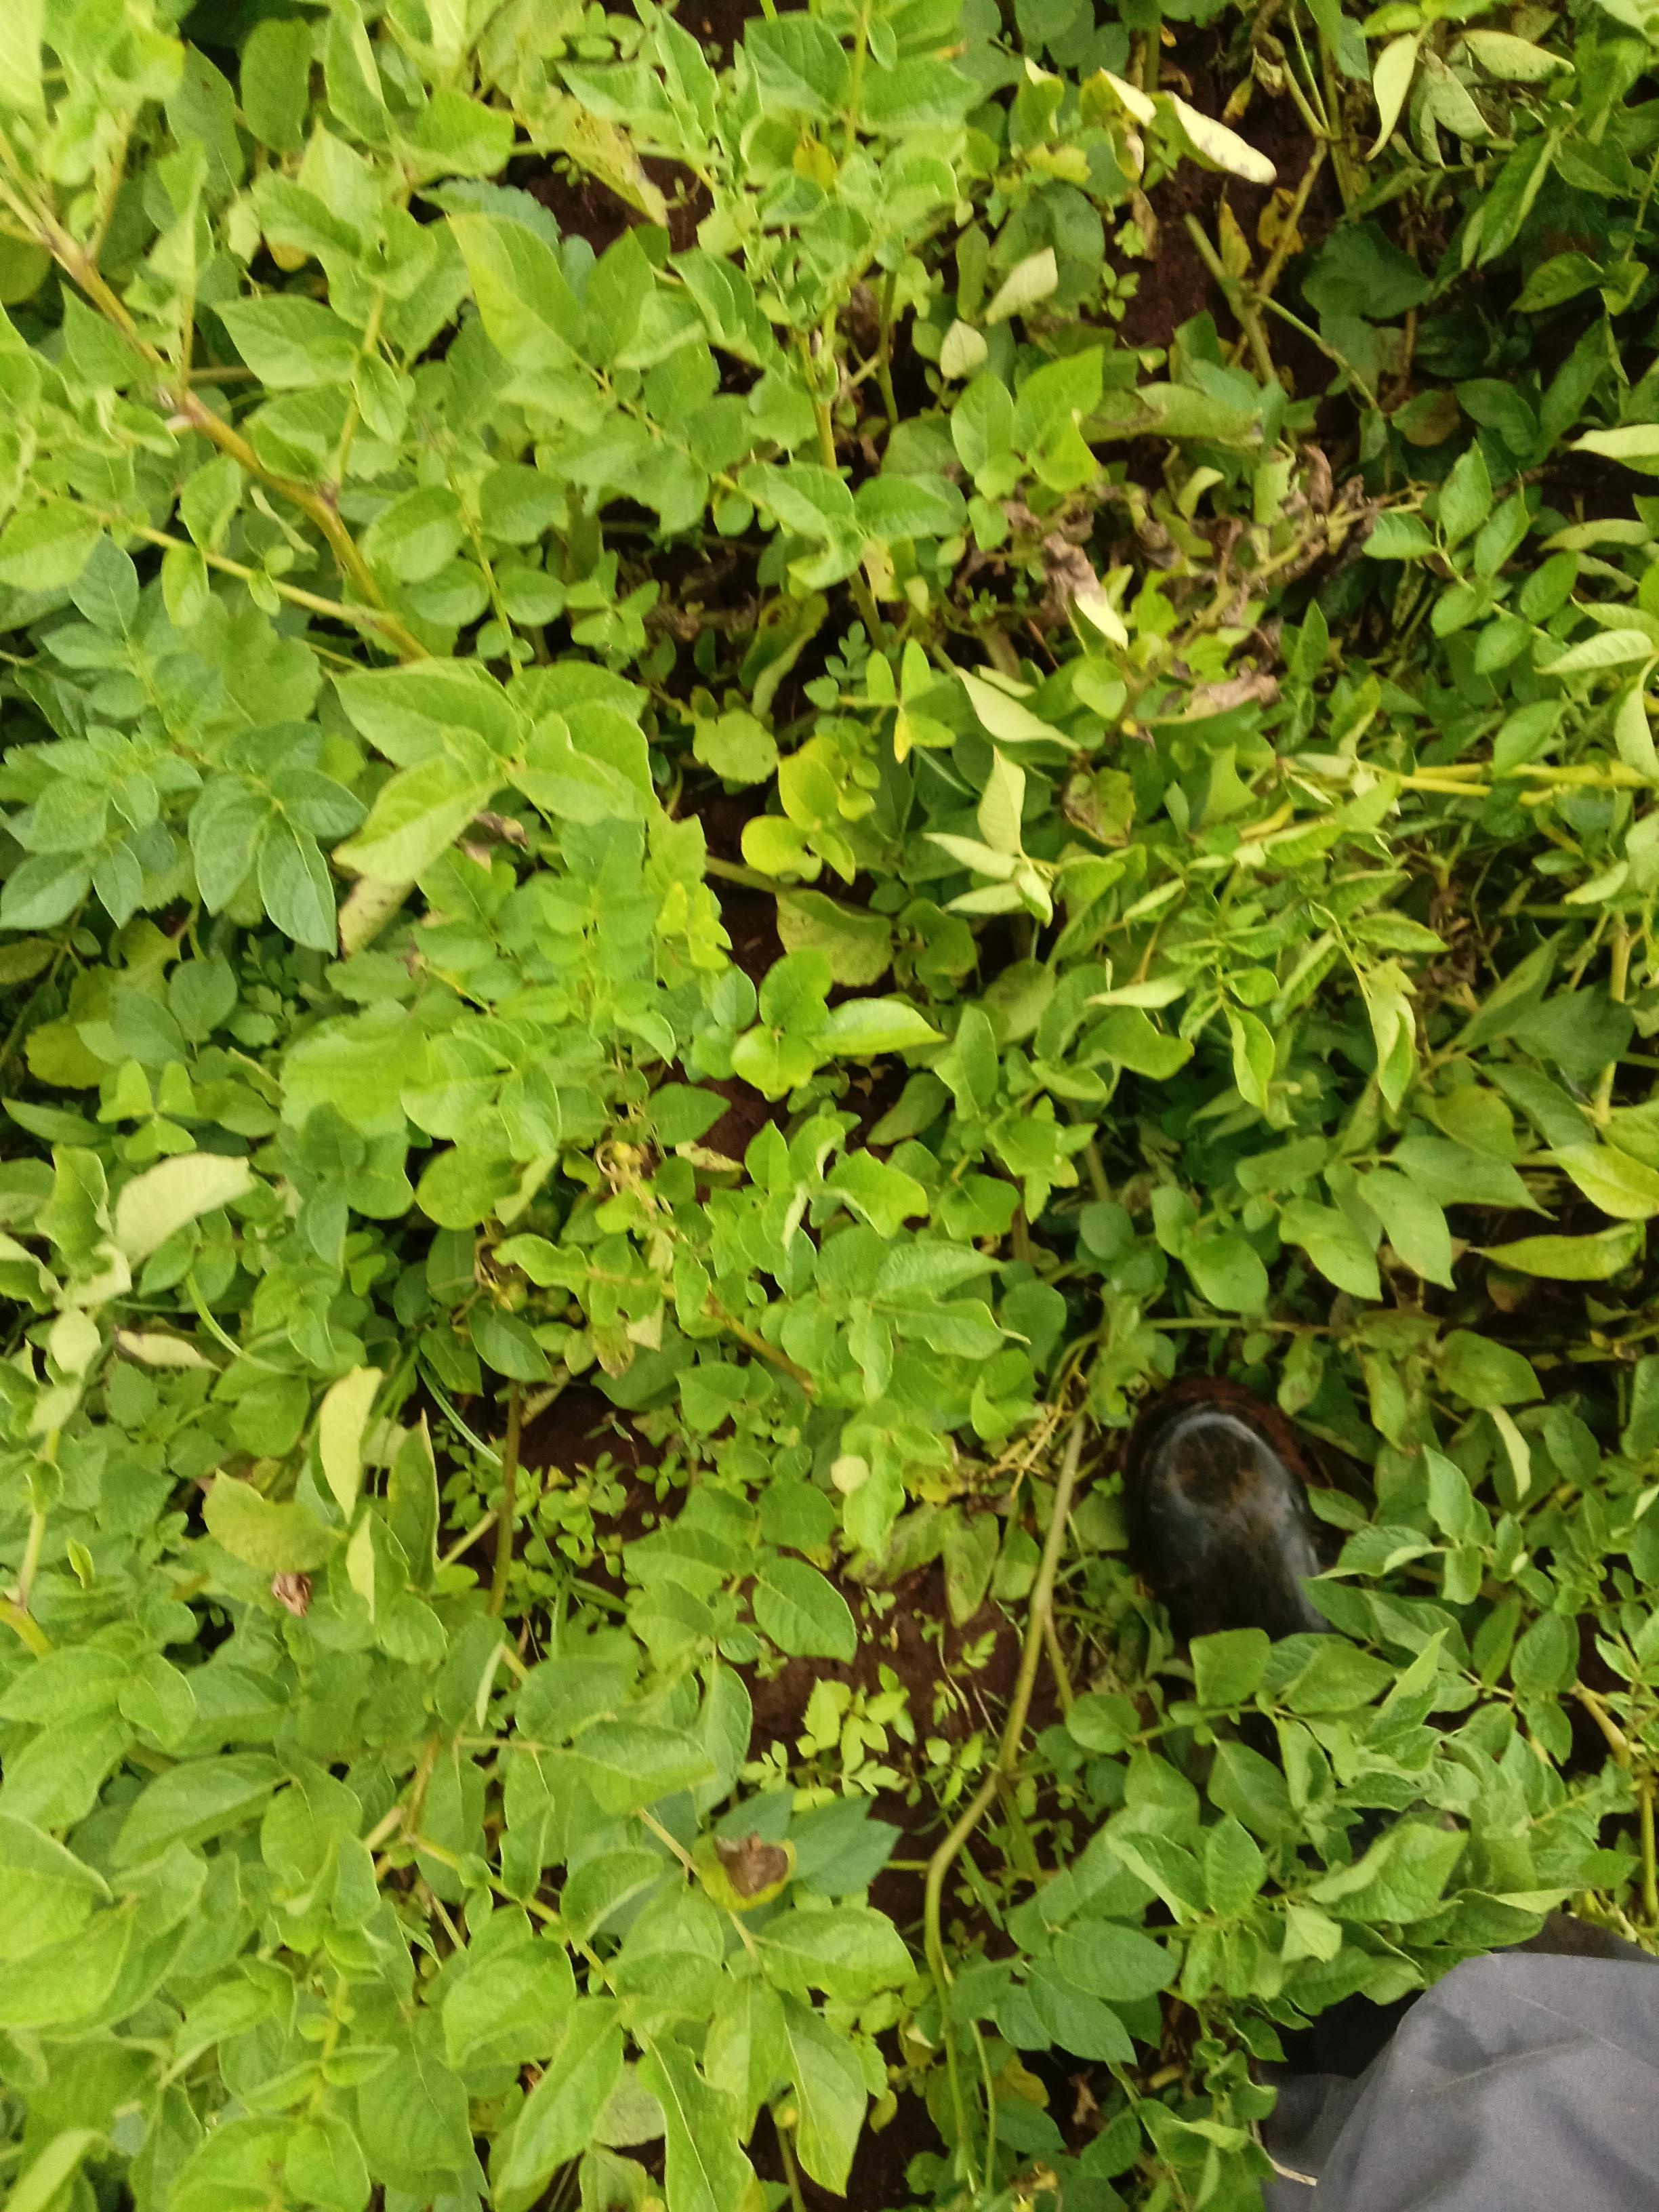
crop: potato
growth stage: flowering
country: Kenya
